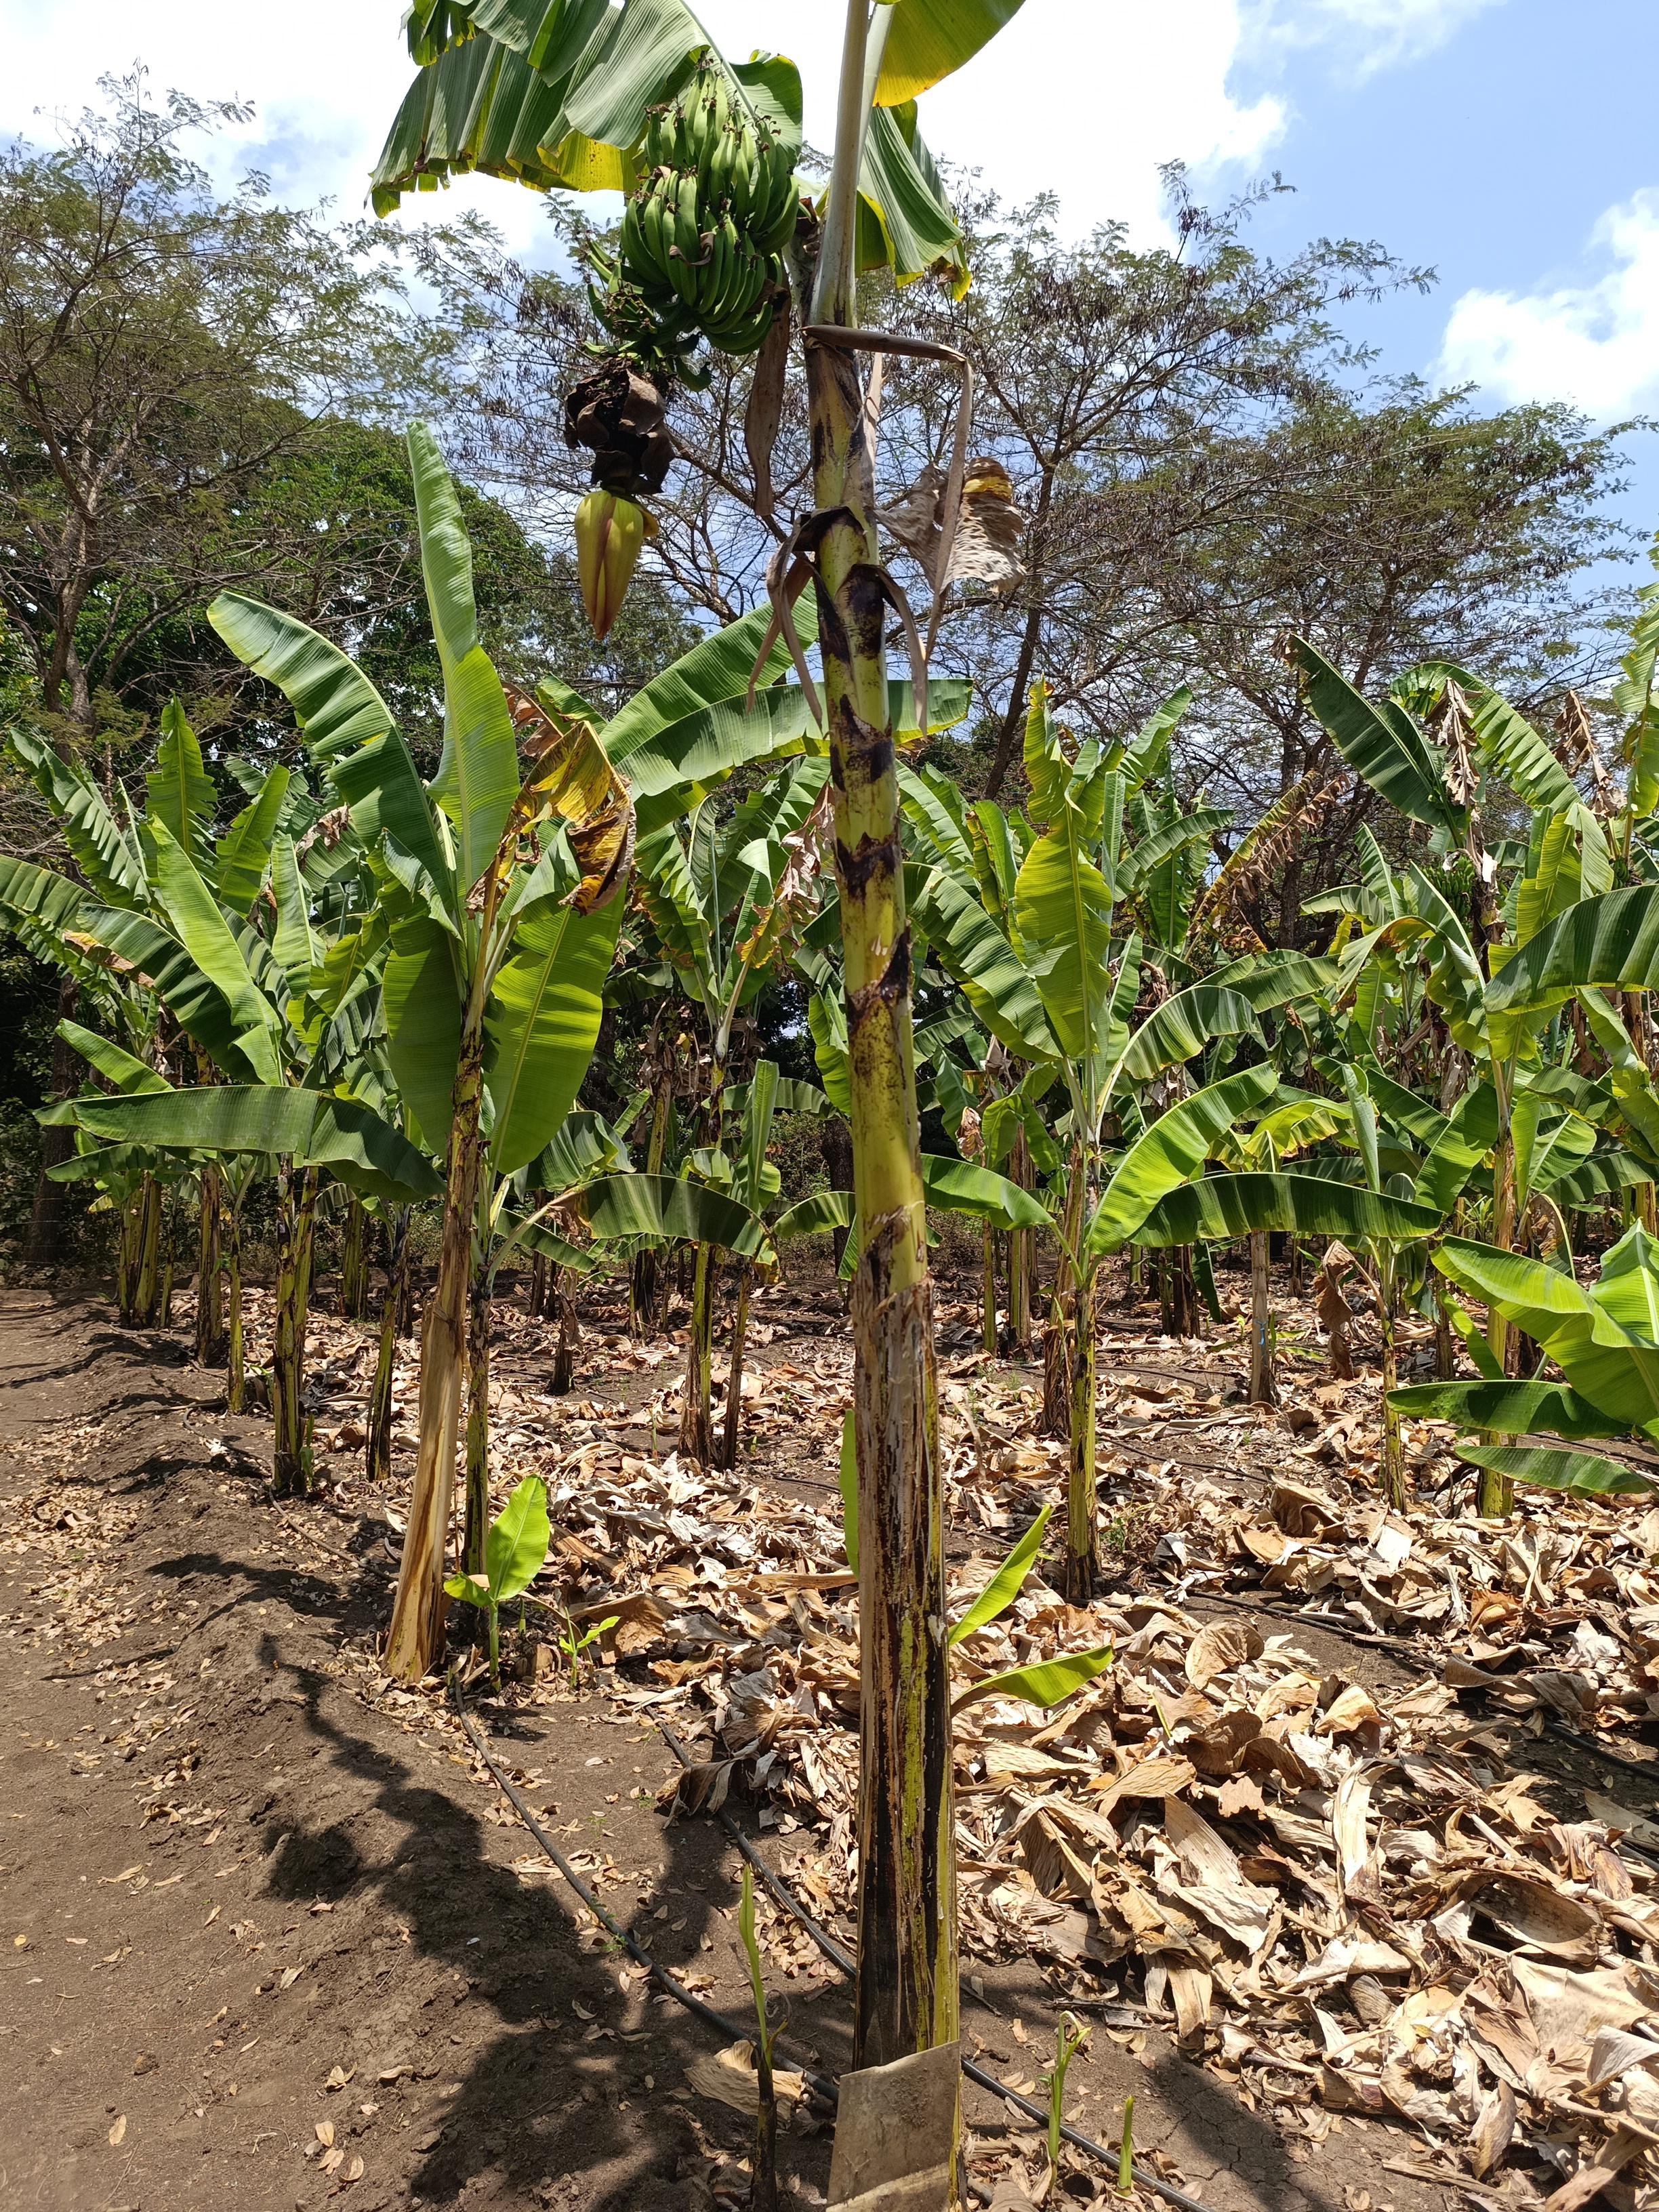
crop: banana
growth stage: development fruit
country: Tanzania
